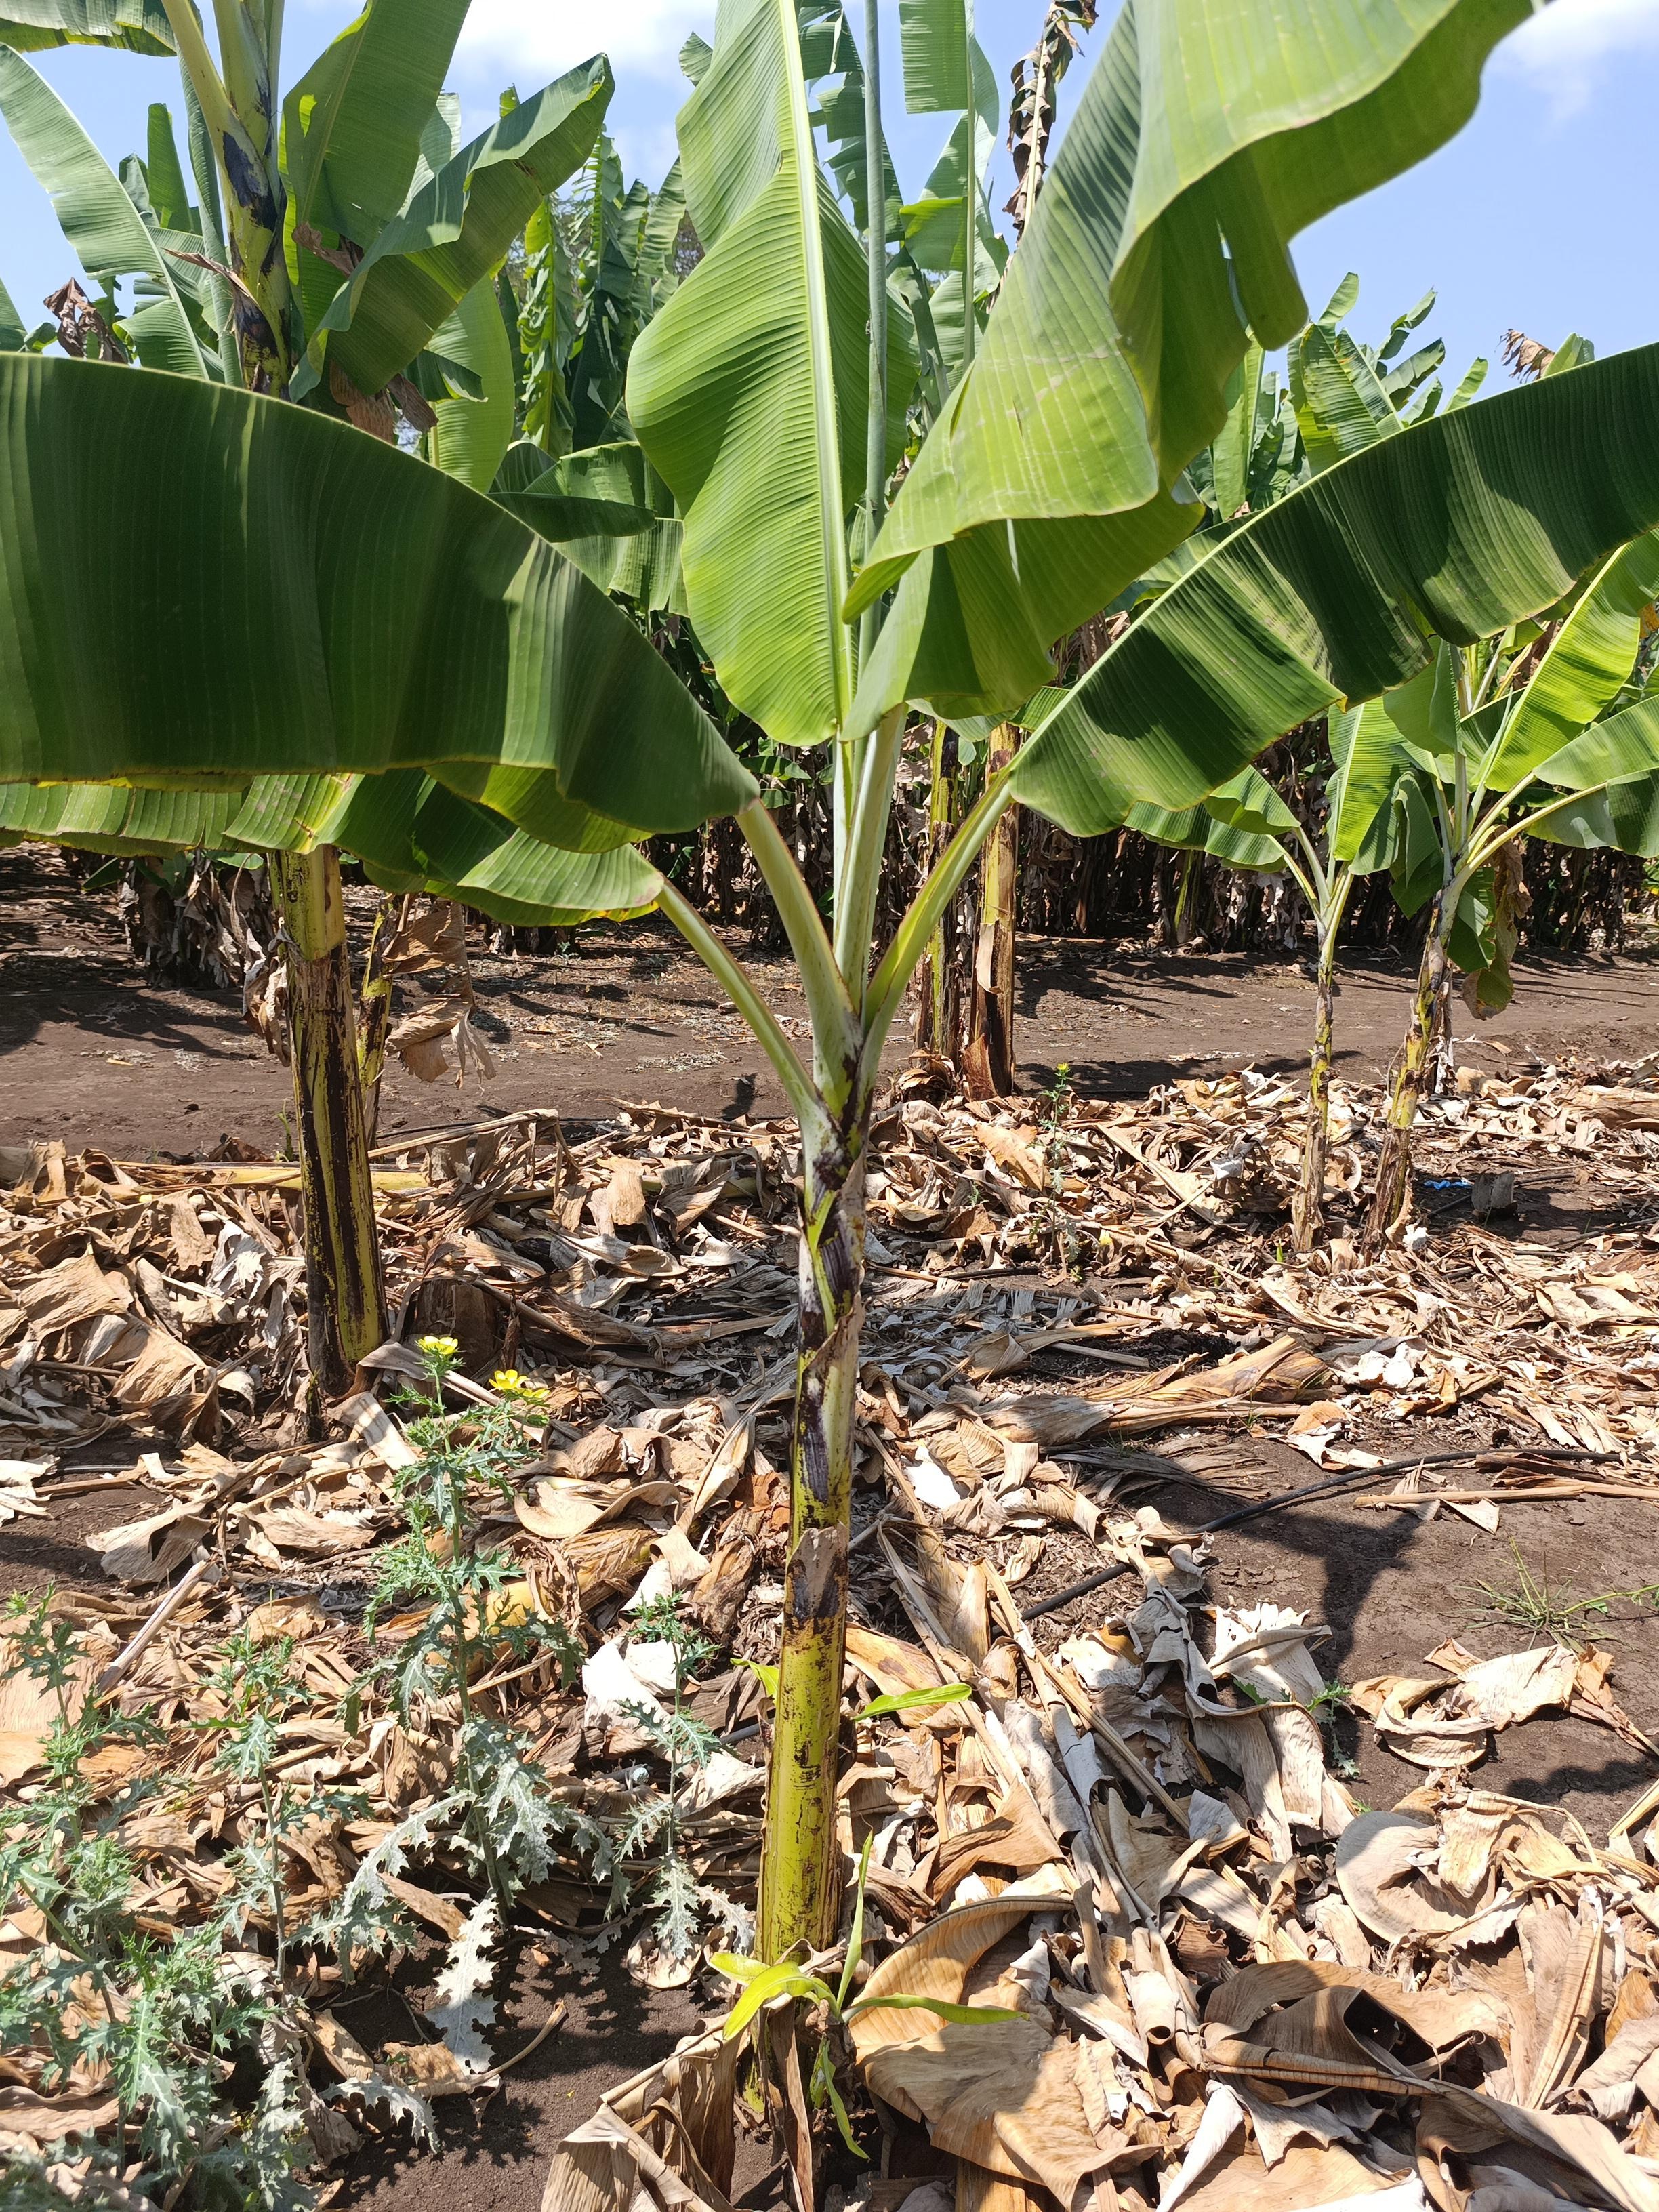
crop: banana
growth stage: vegetative
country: Tanzania
